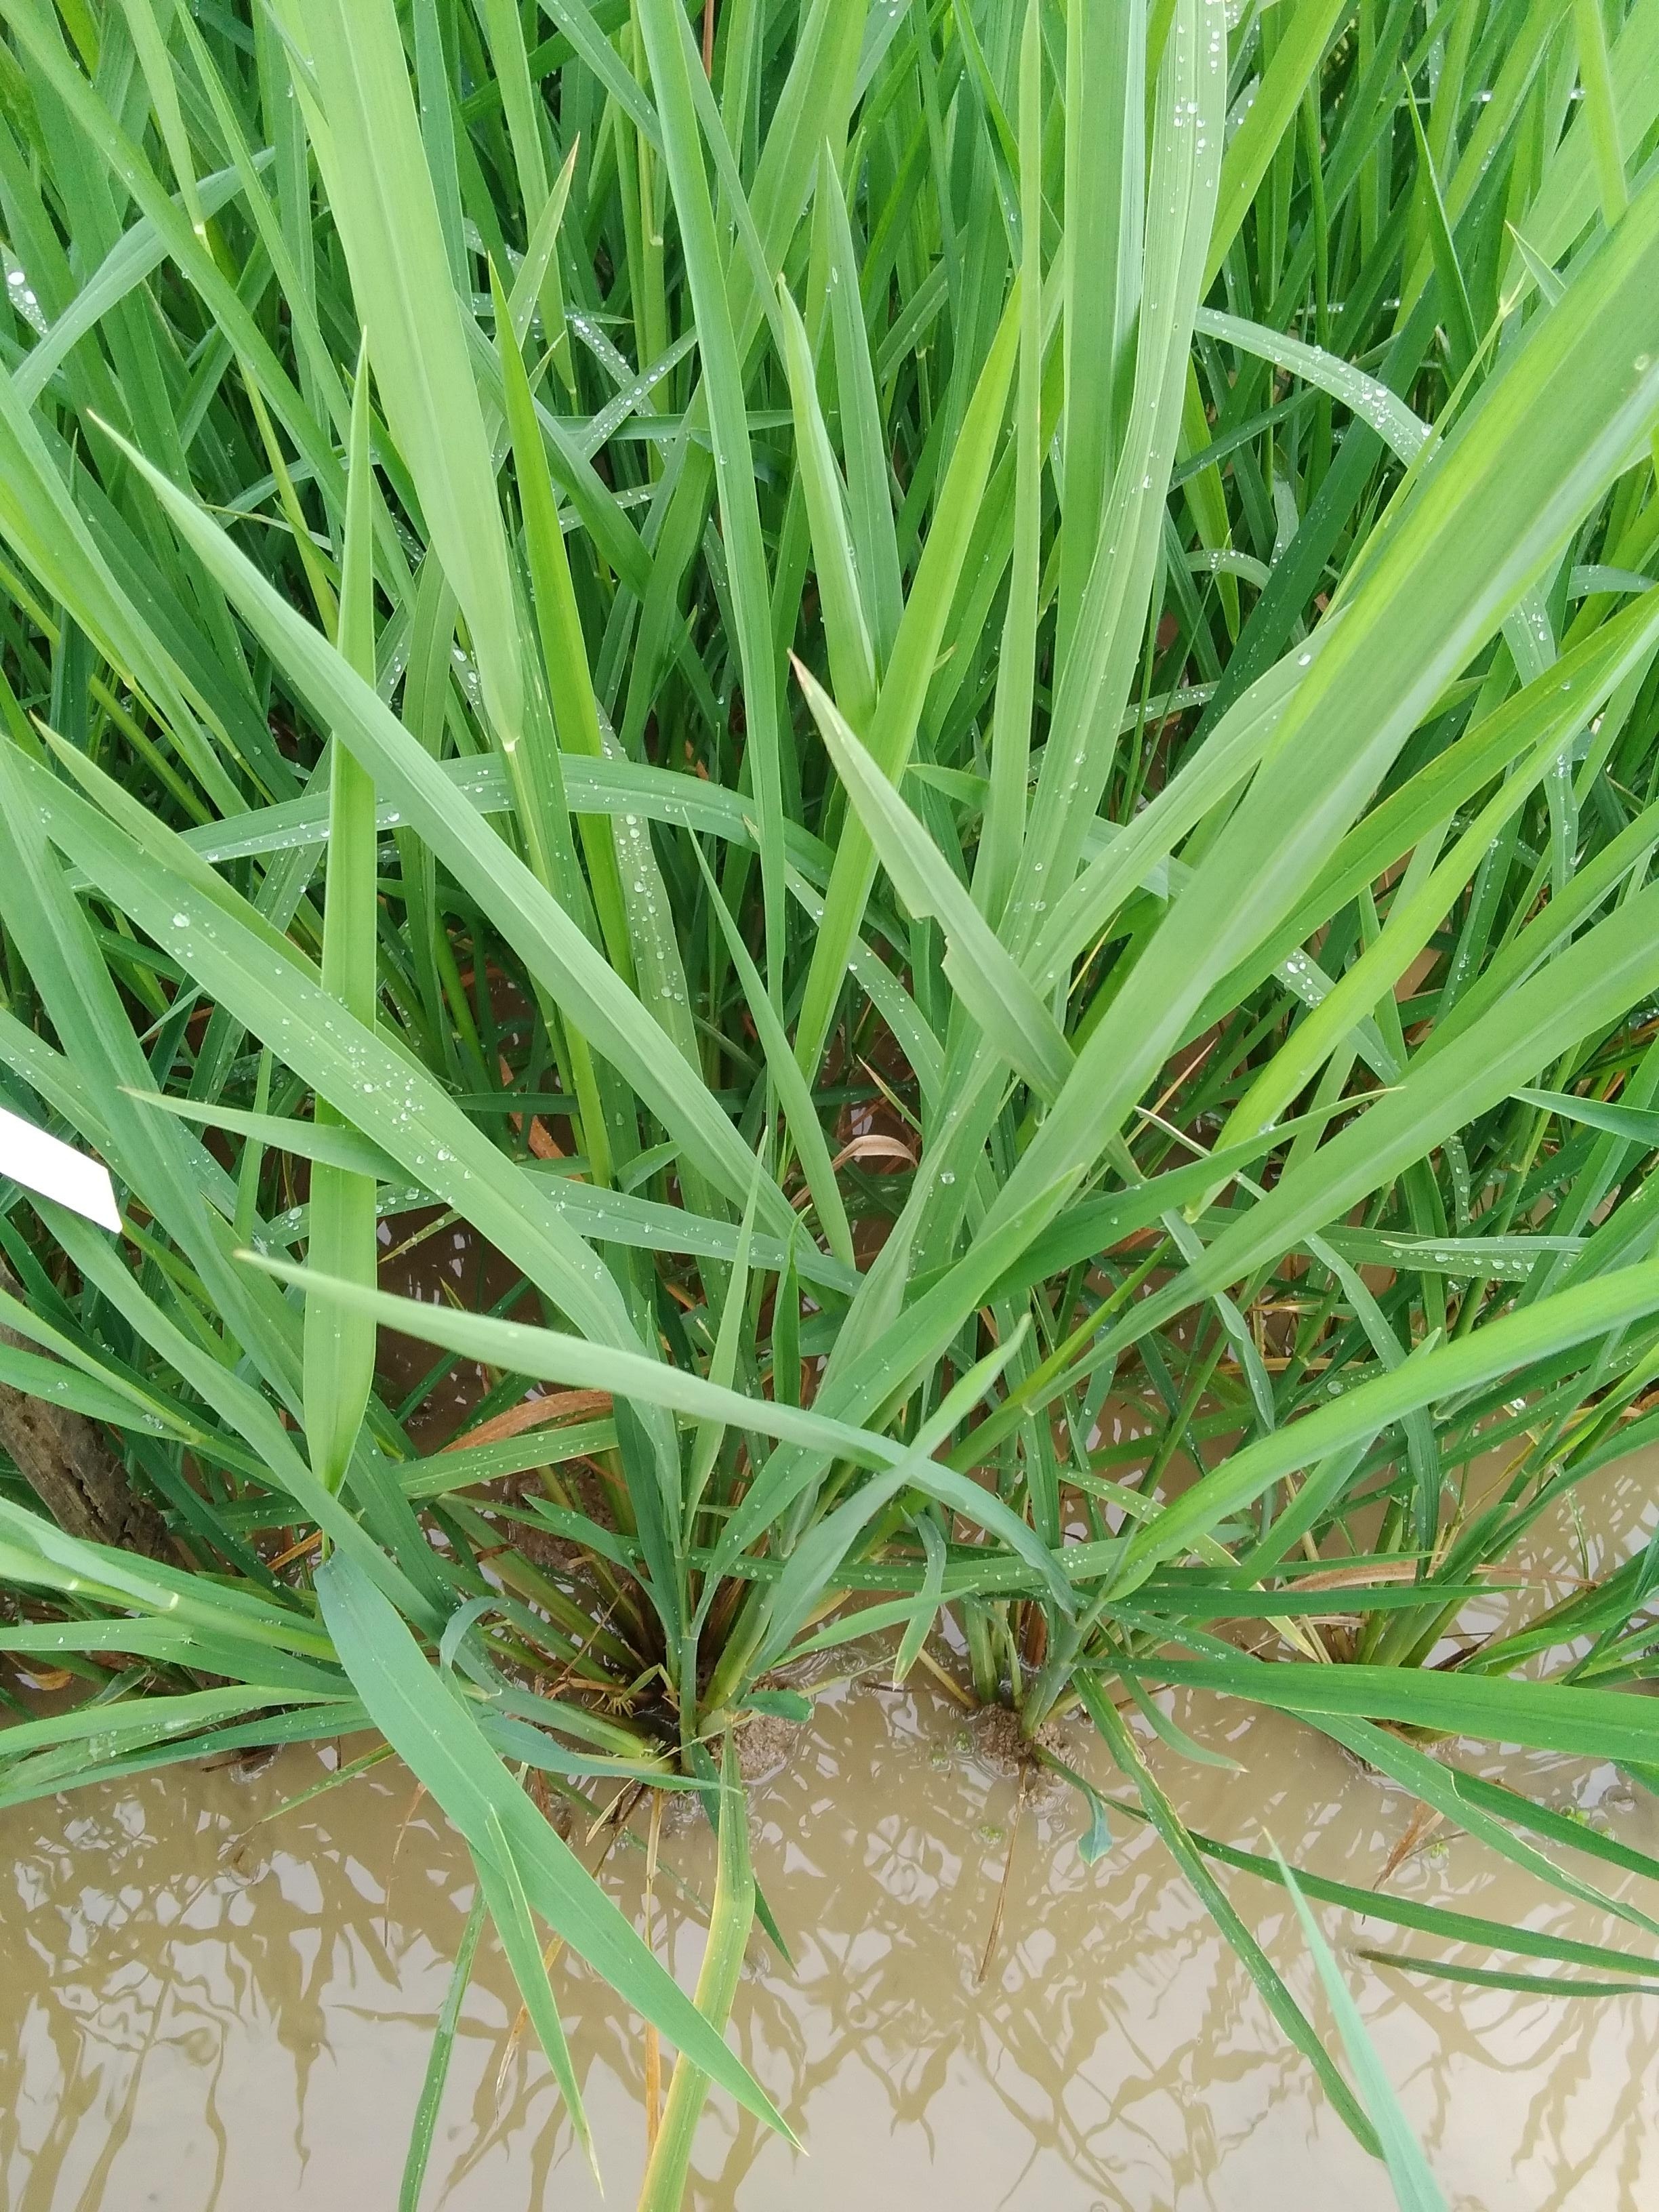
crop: rice
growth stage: booting
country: Nigeria
